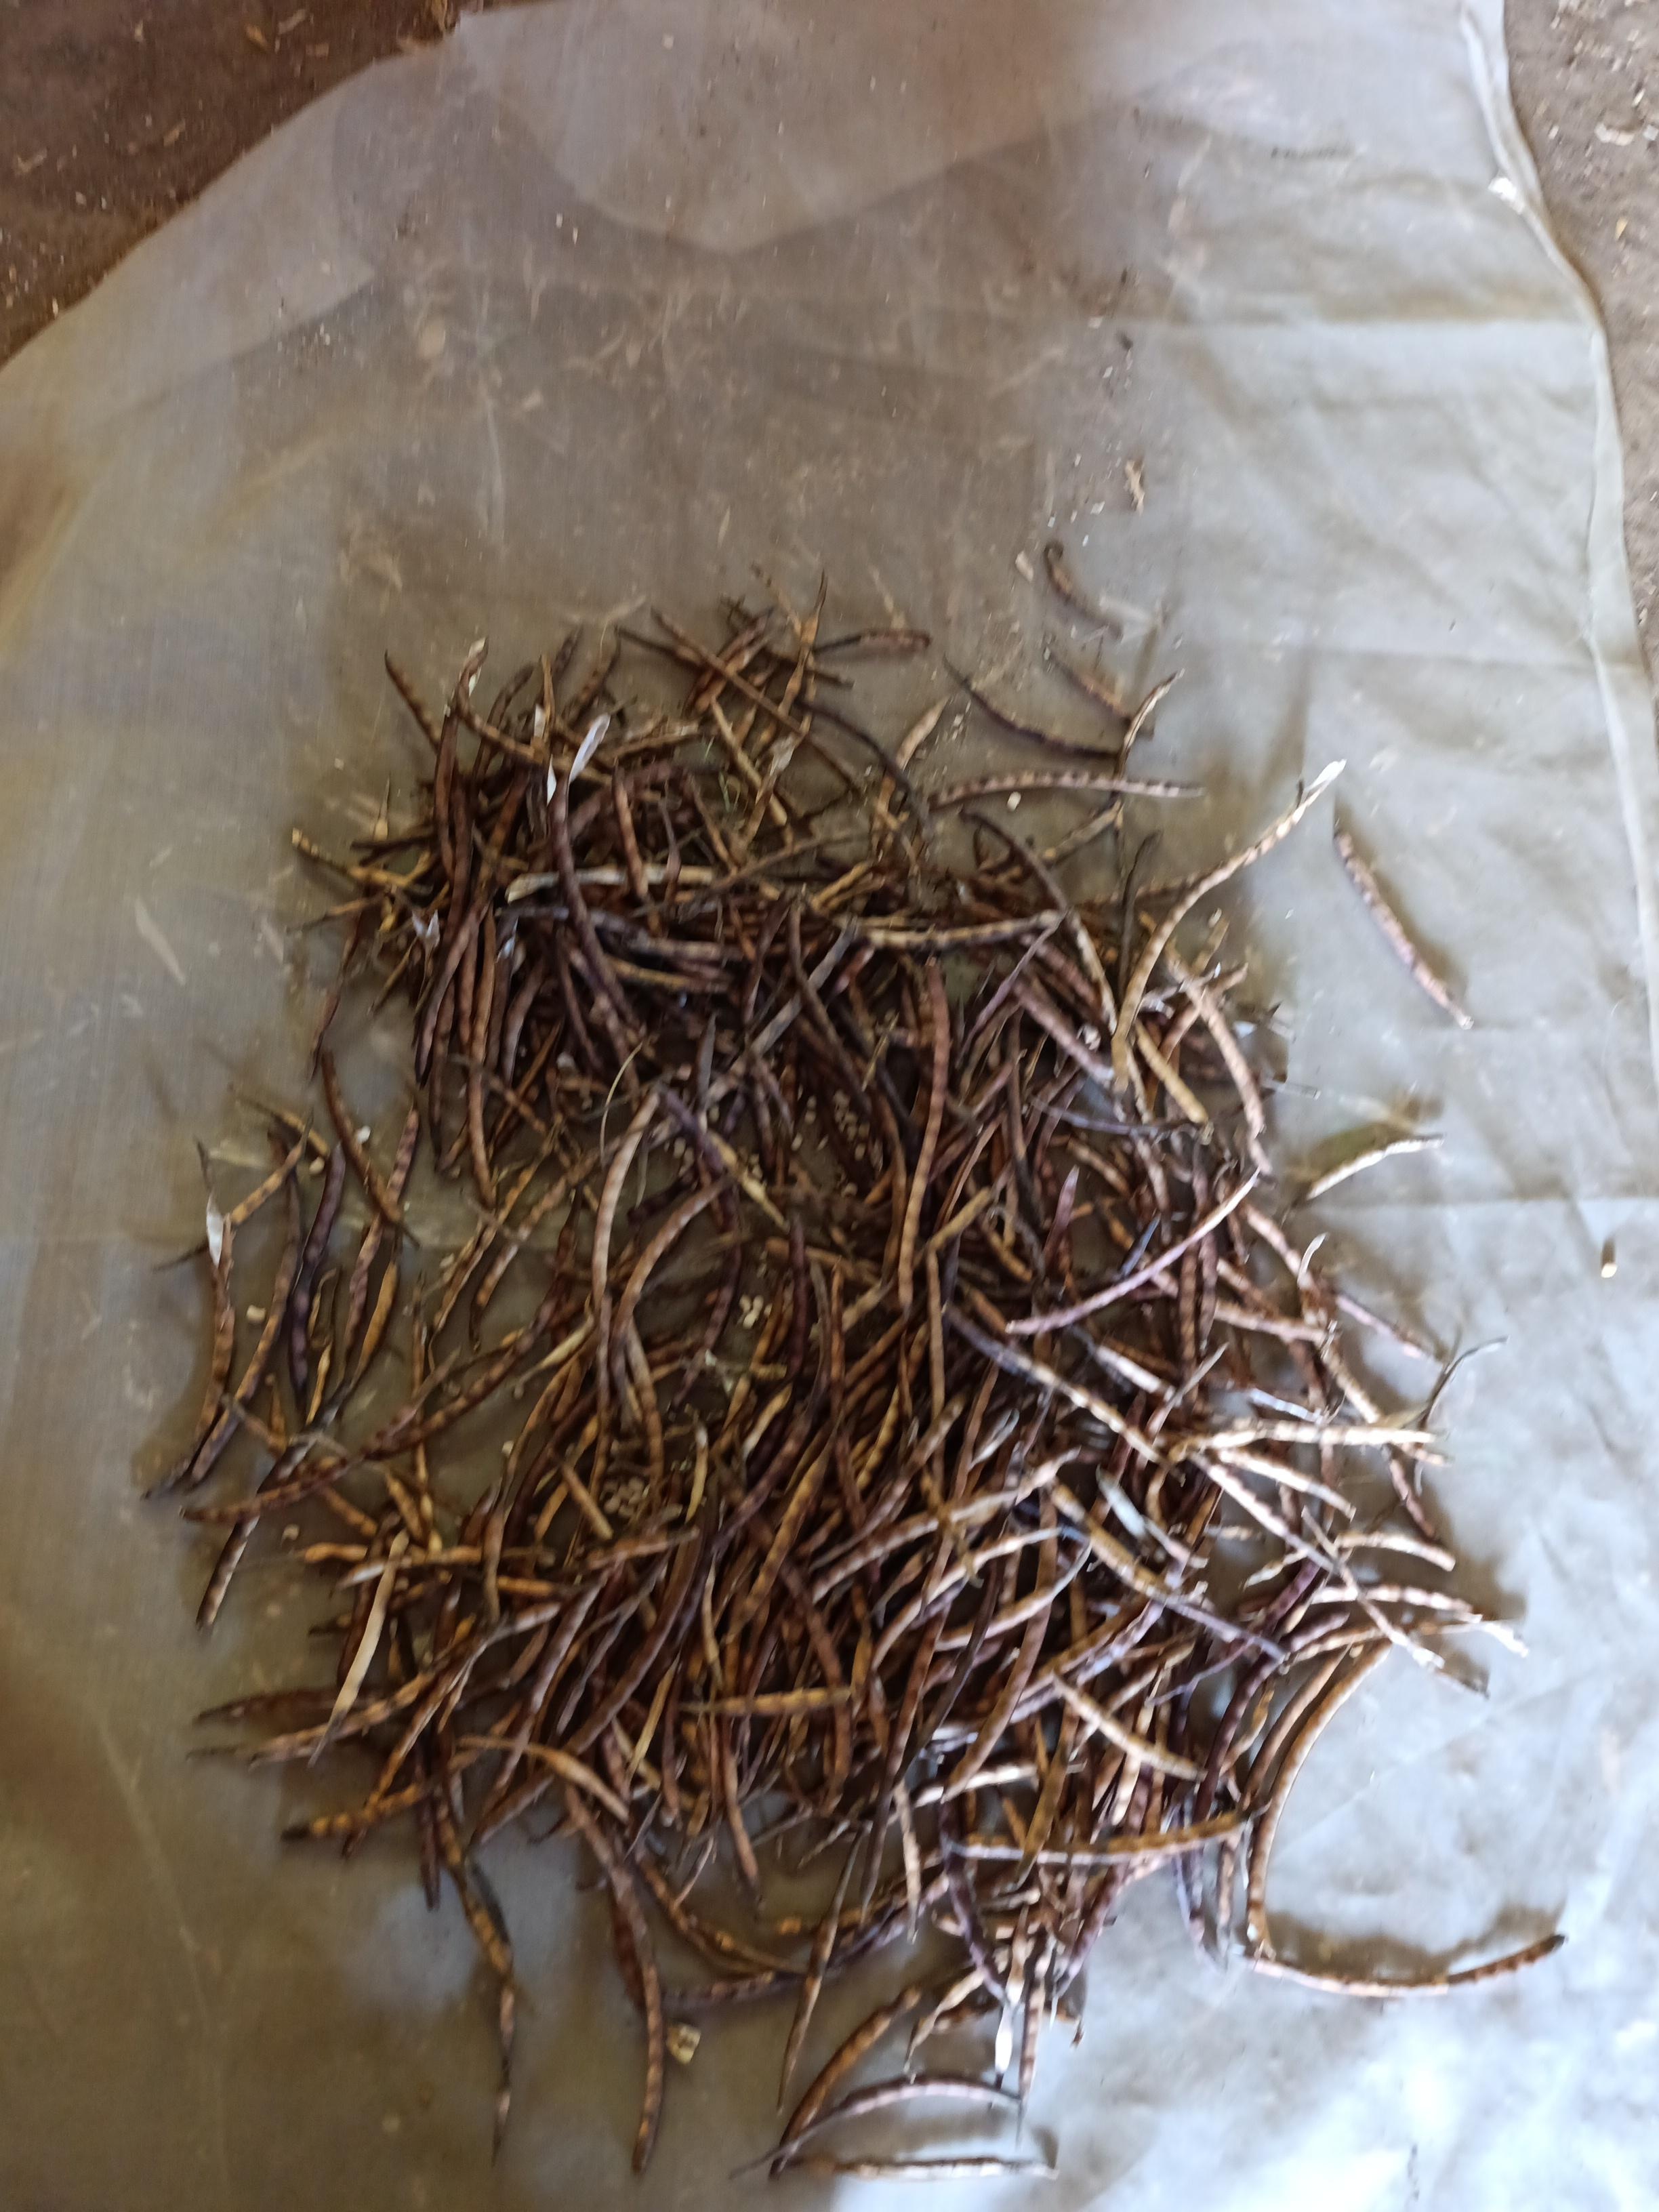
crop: cowpea
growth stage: harvest
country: Nigeria
